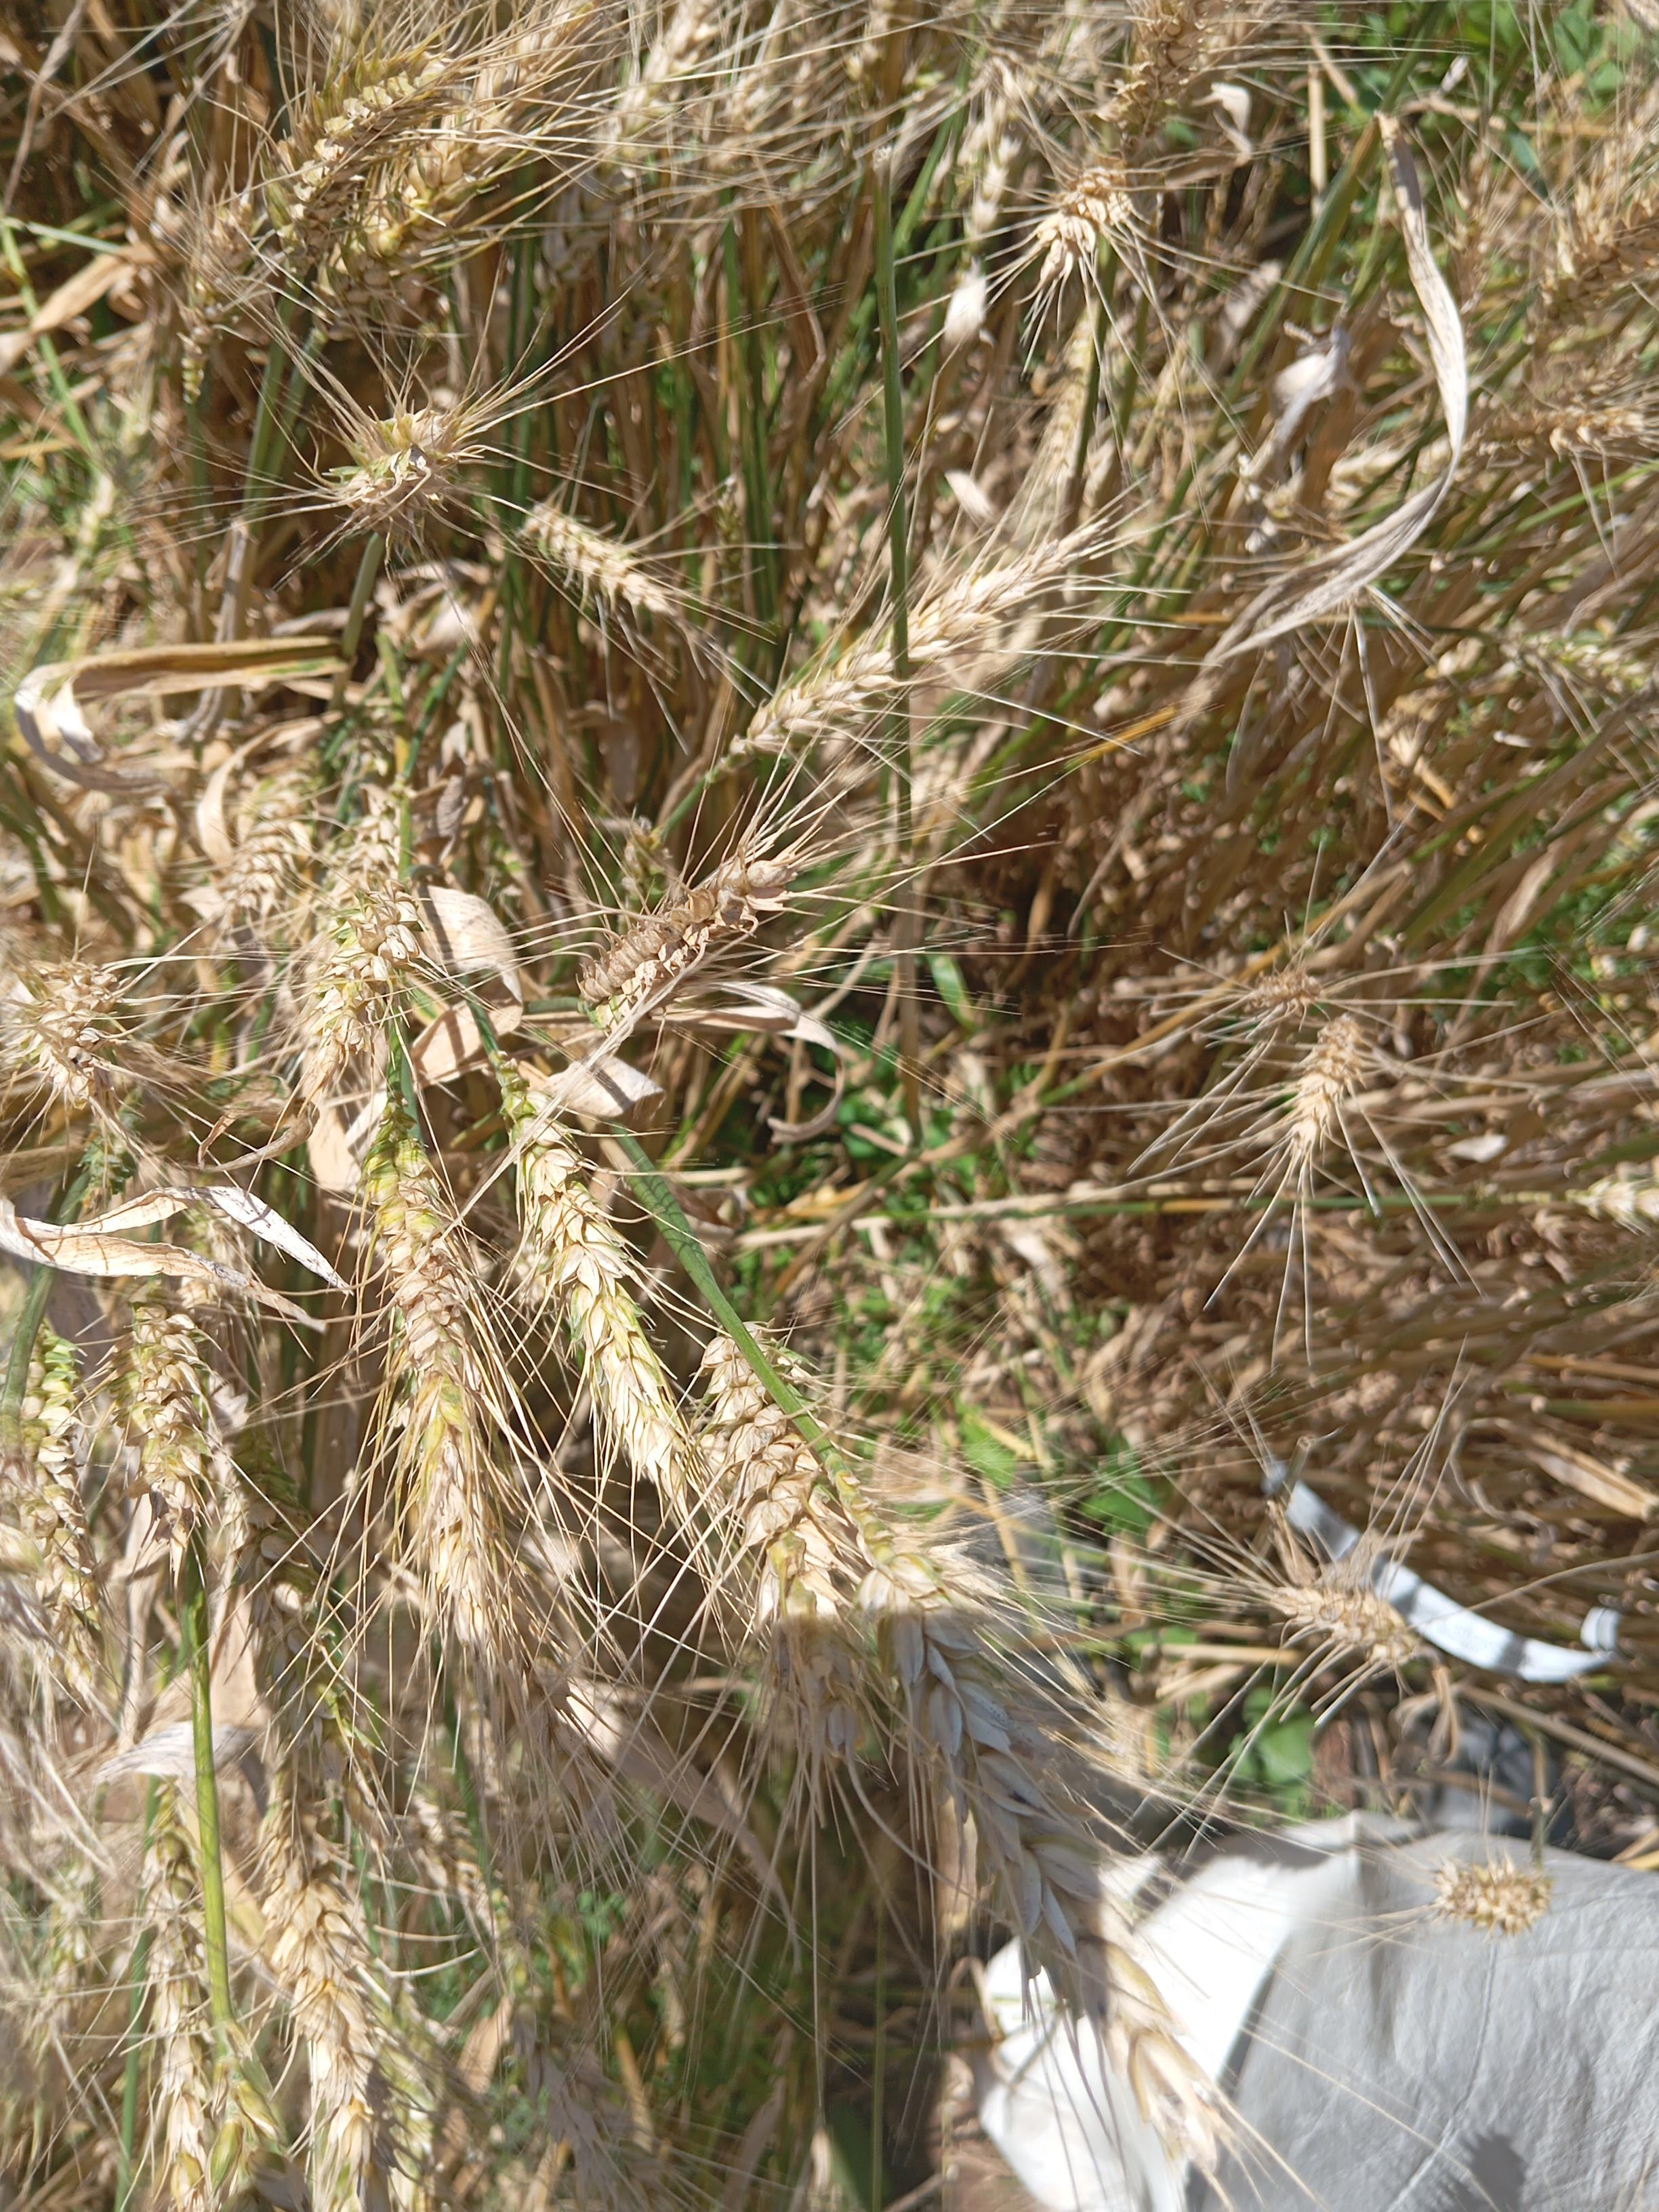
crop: wheat
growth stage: maturity
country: Kenya
